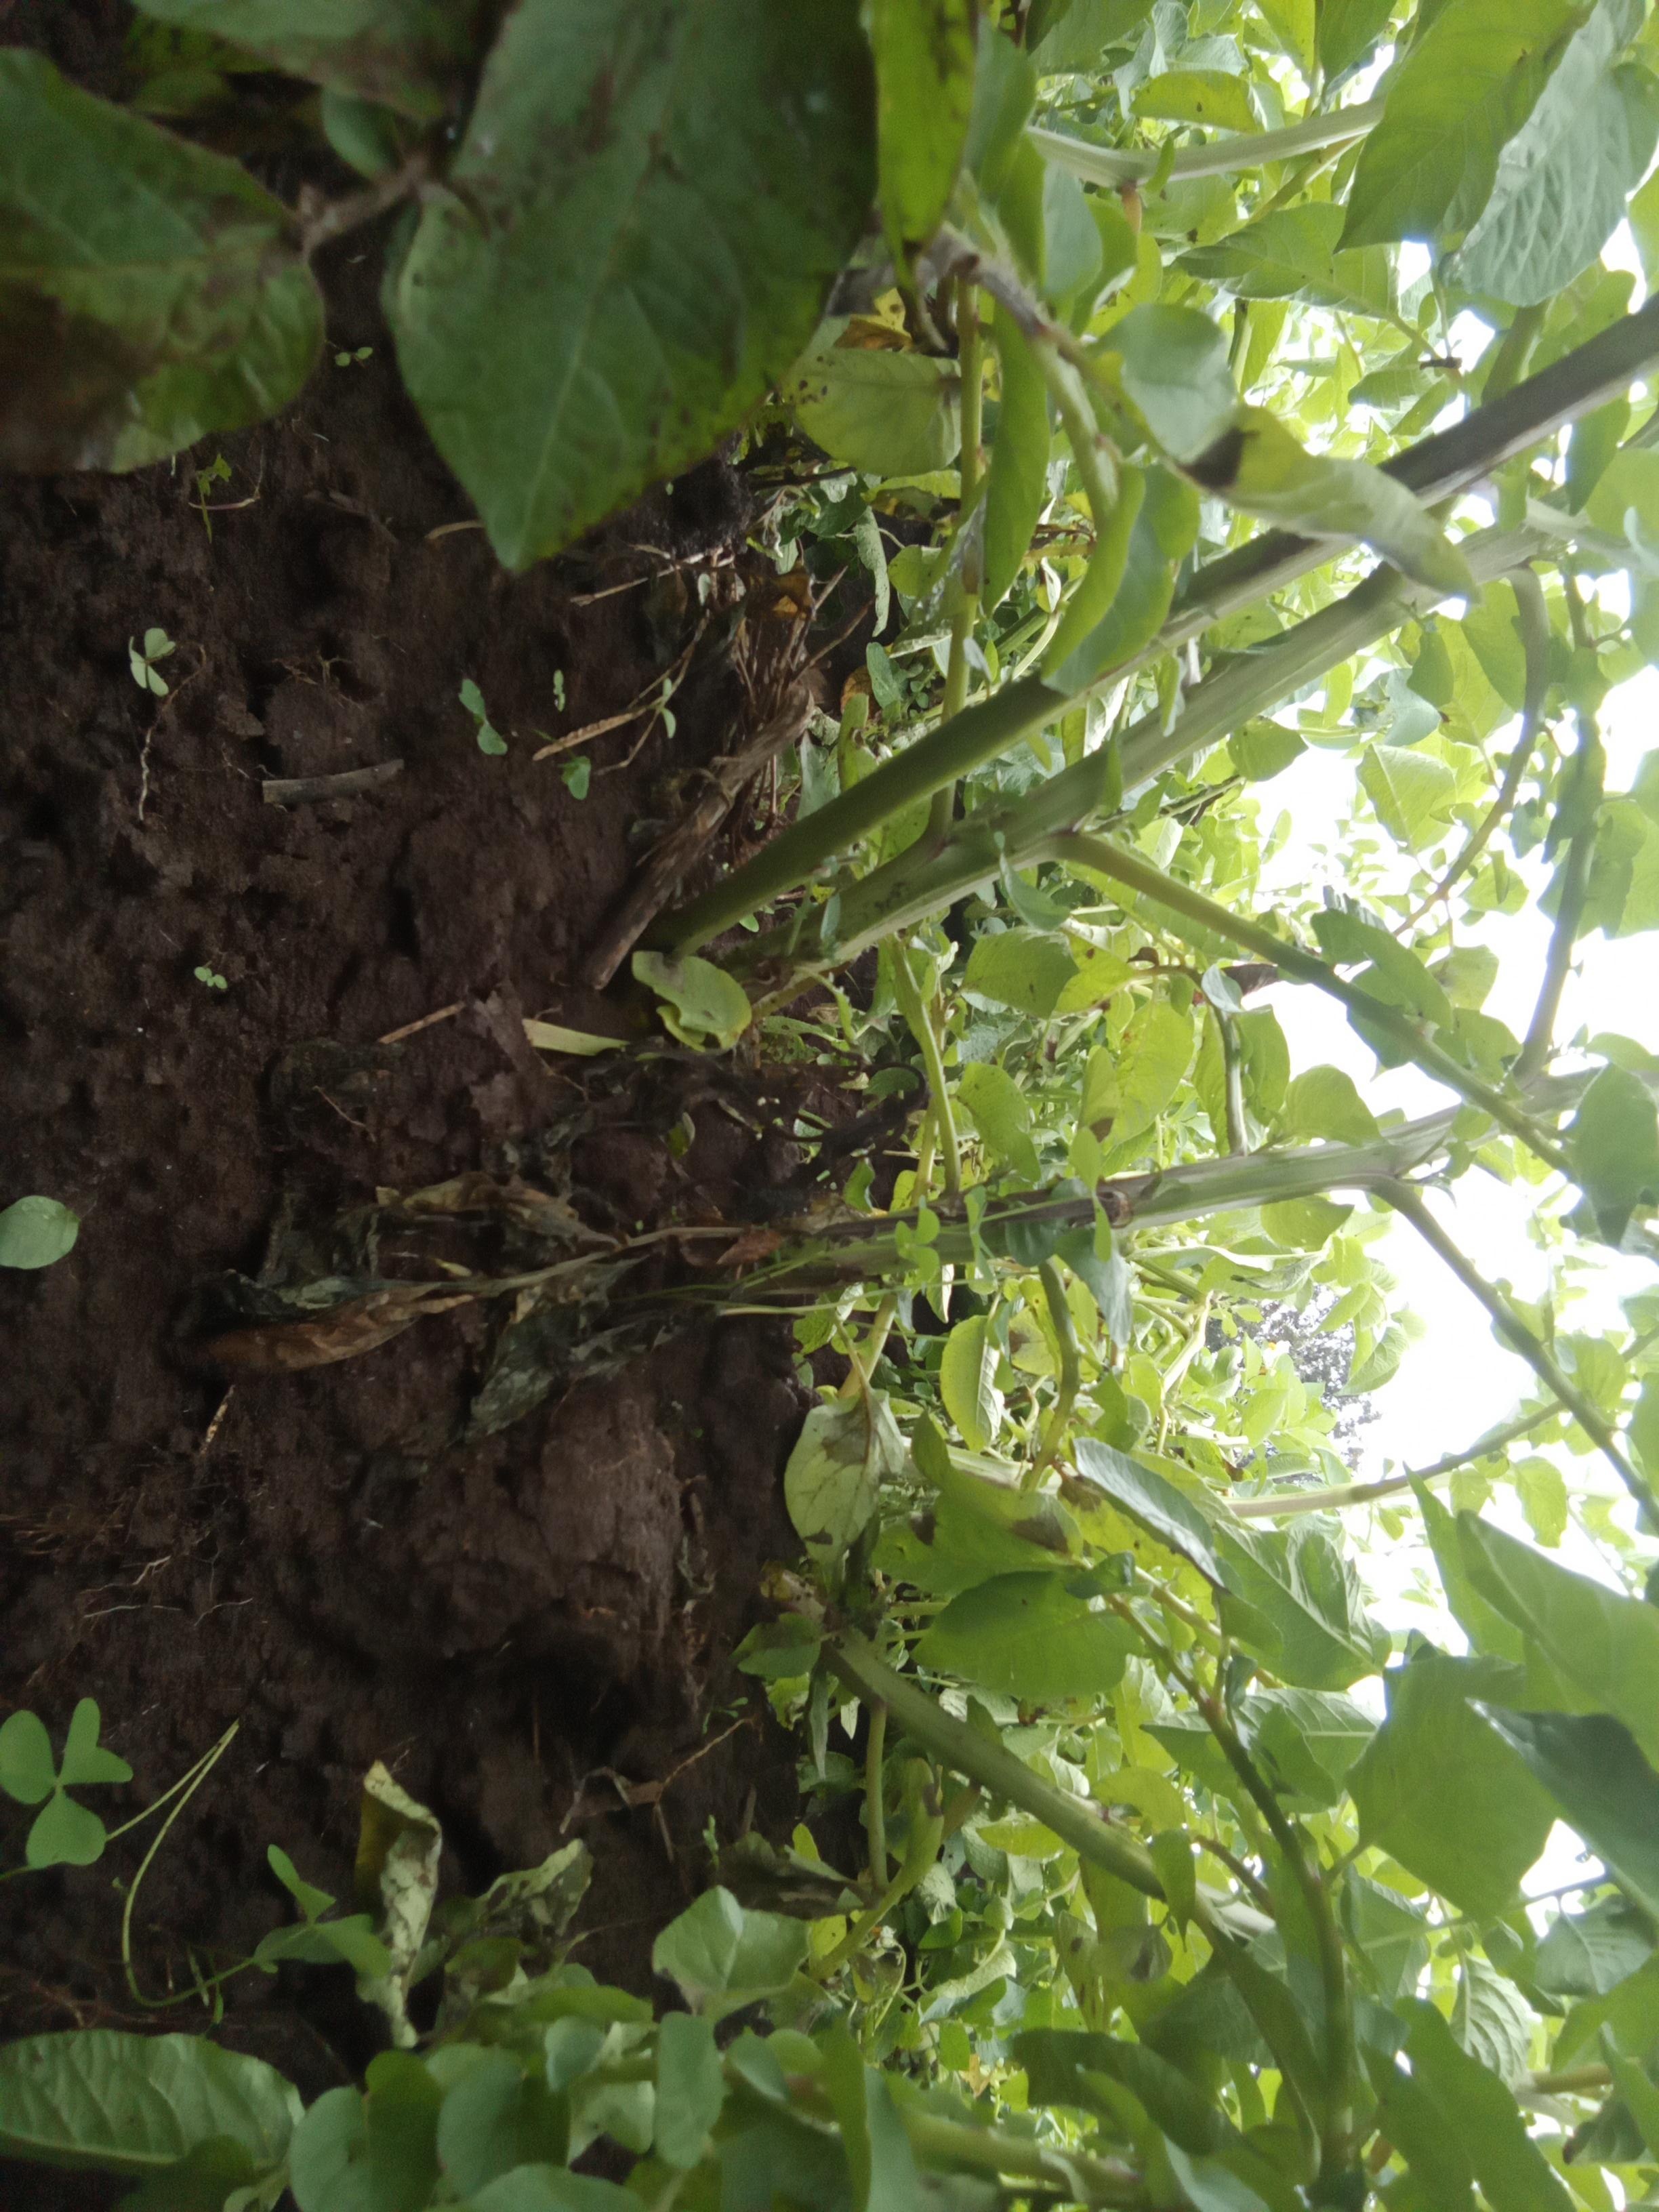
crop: potato
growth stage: flowering
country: Kenya
